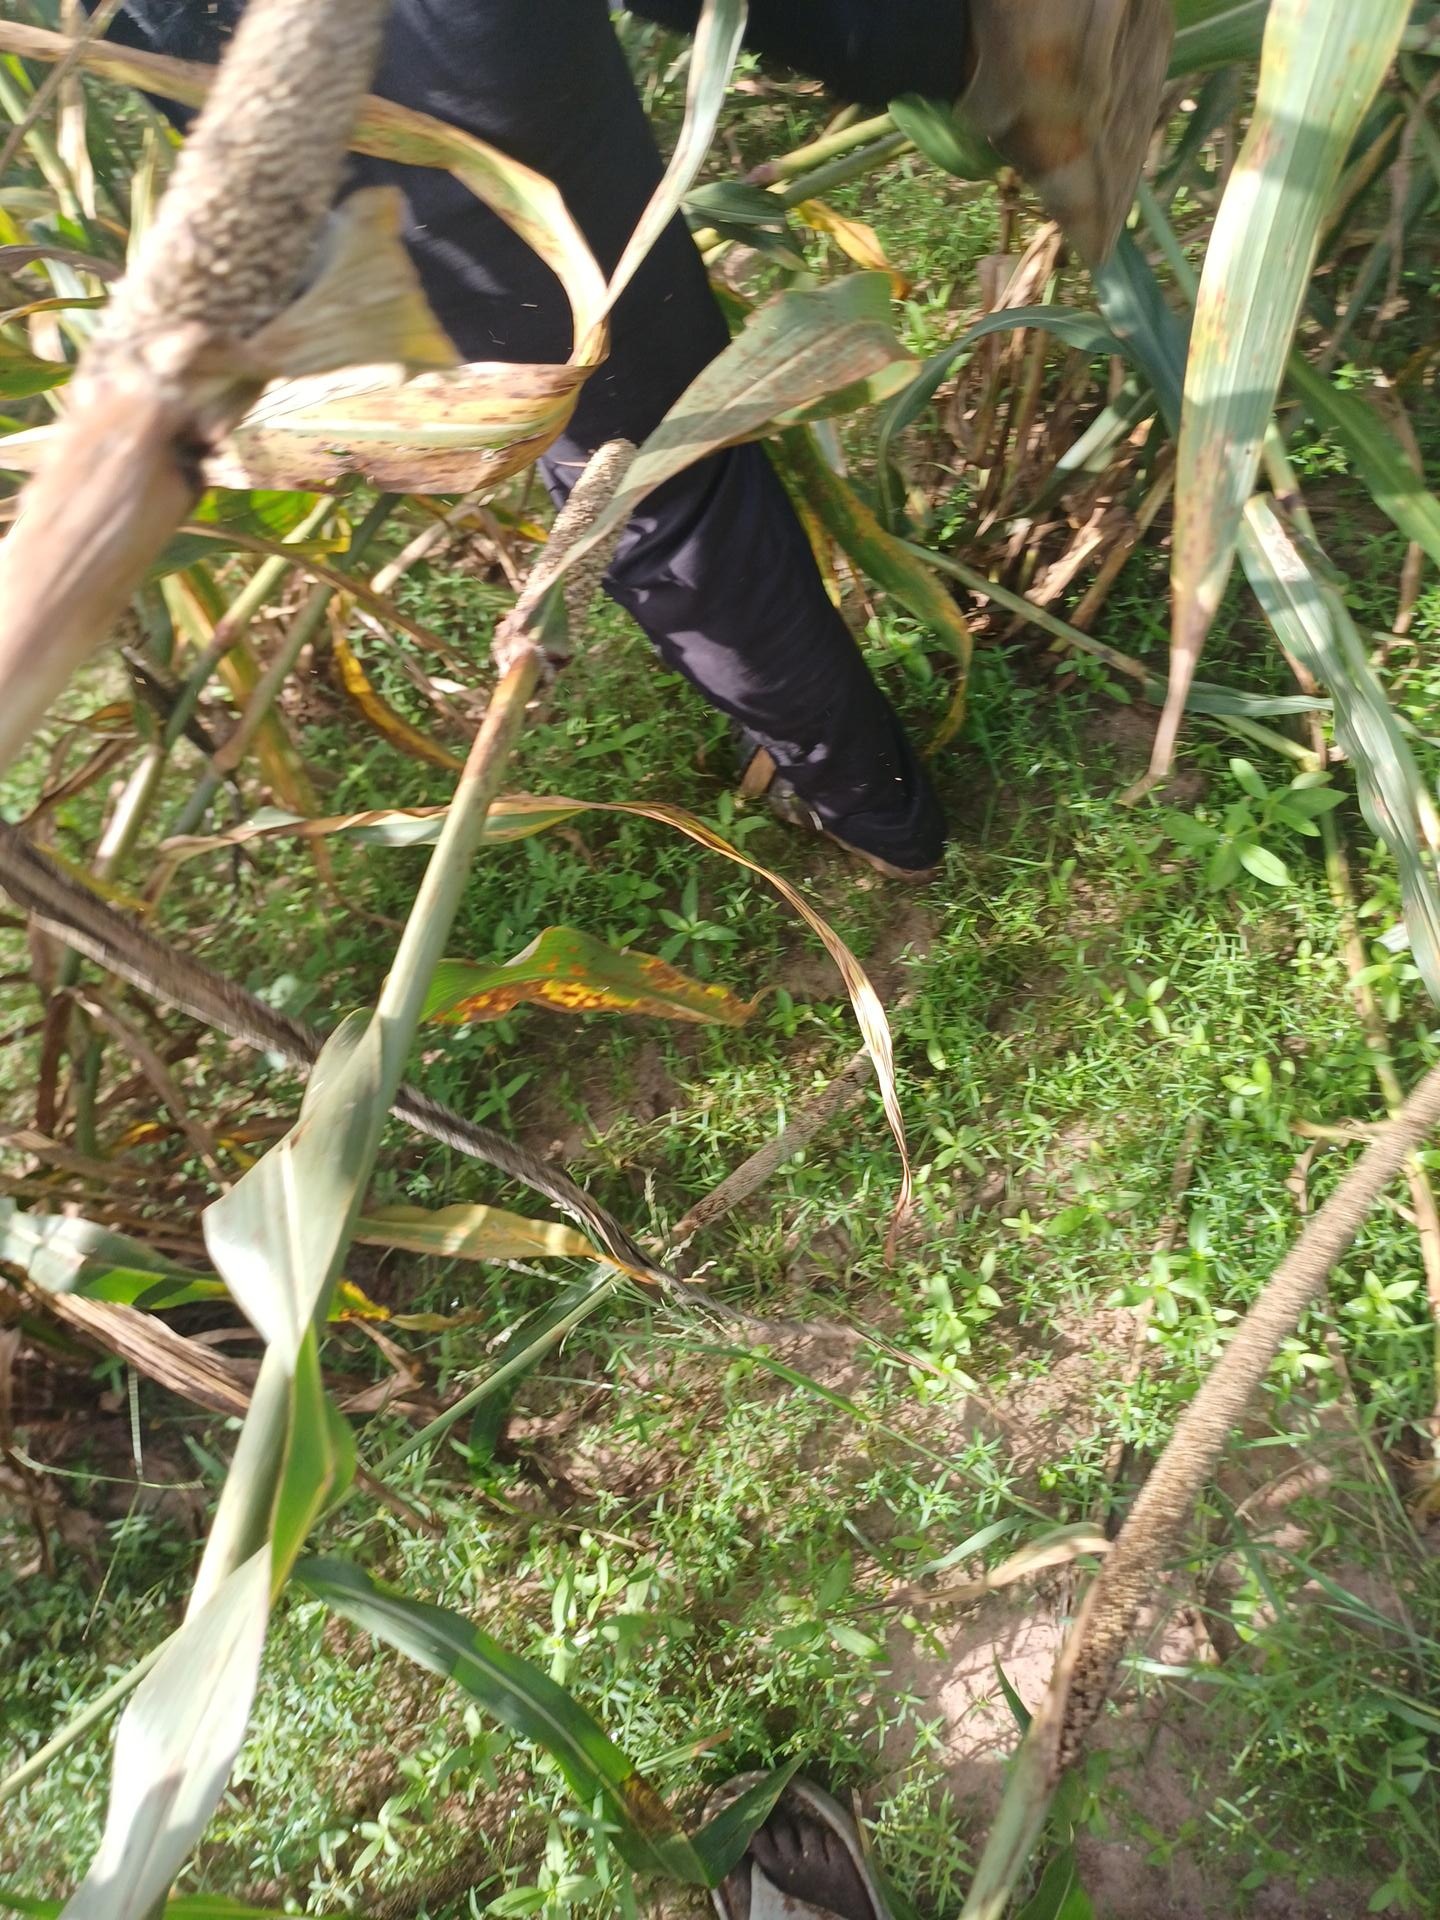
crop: pearl millet
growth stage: filling grain
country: Senegal
